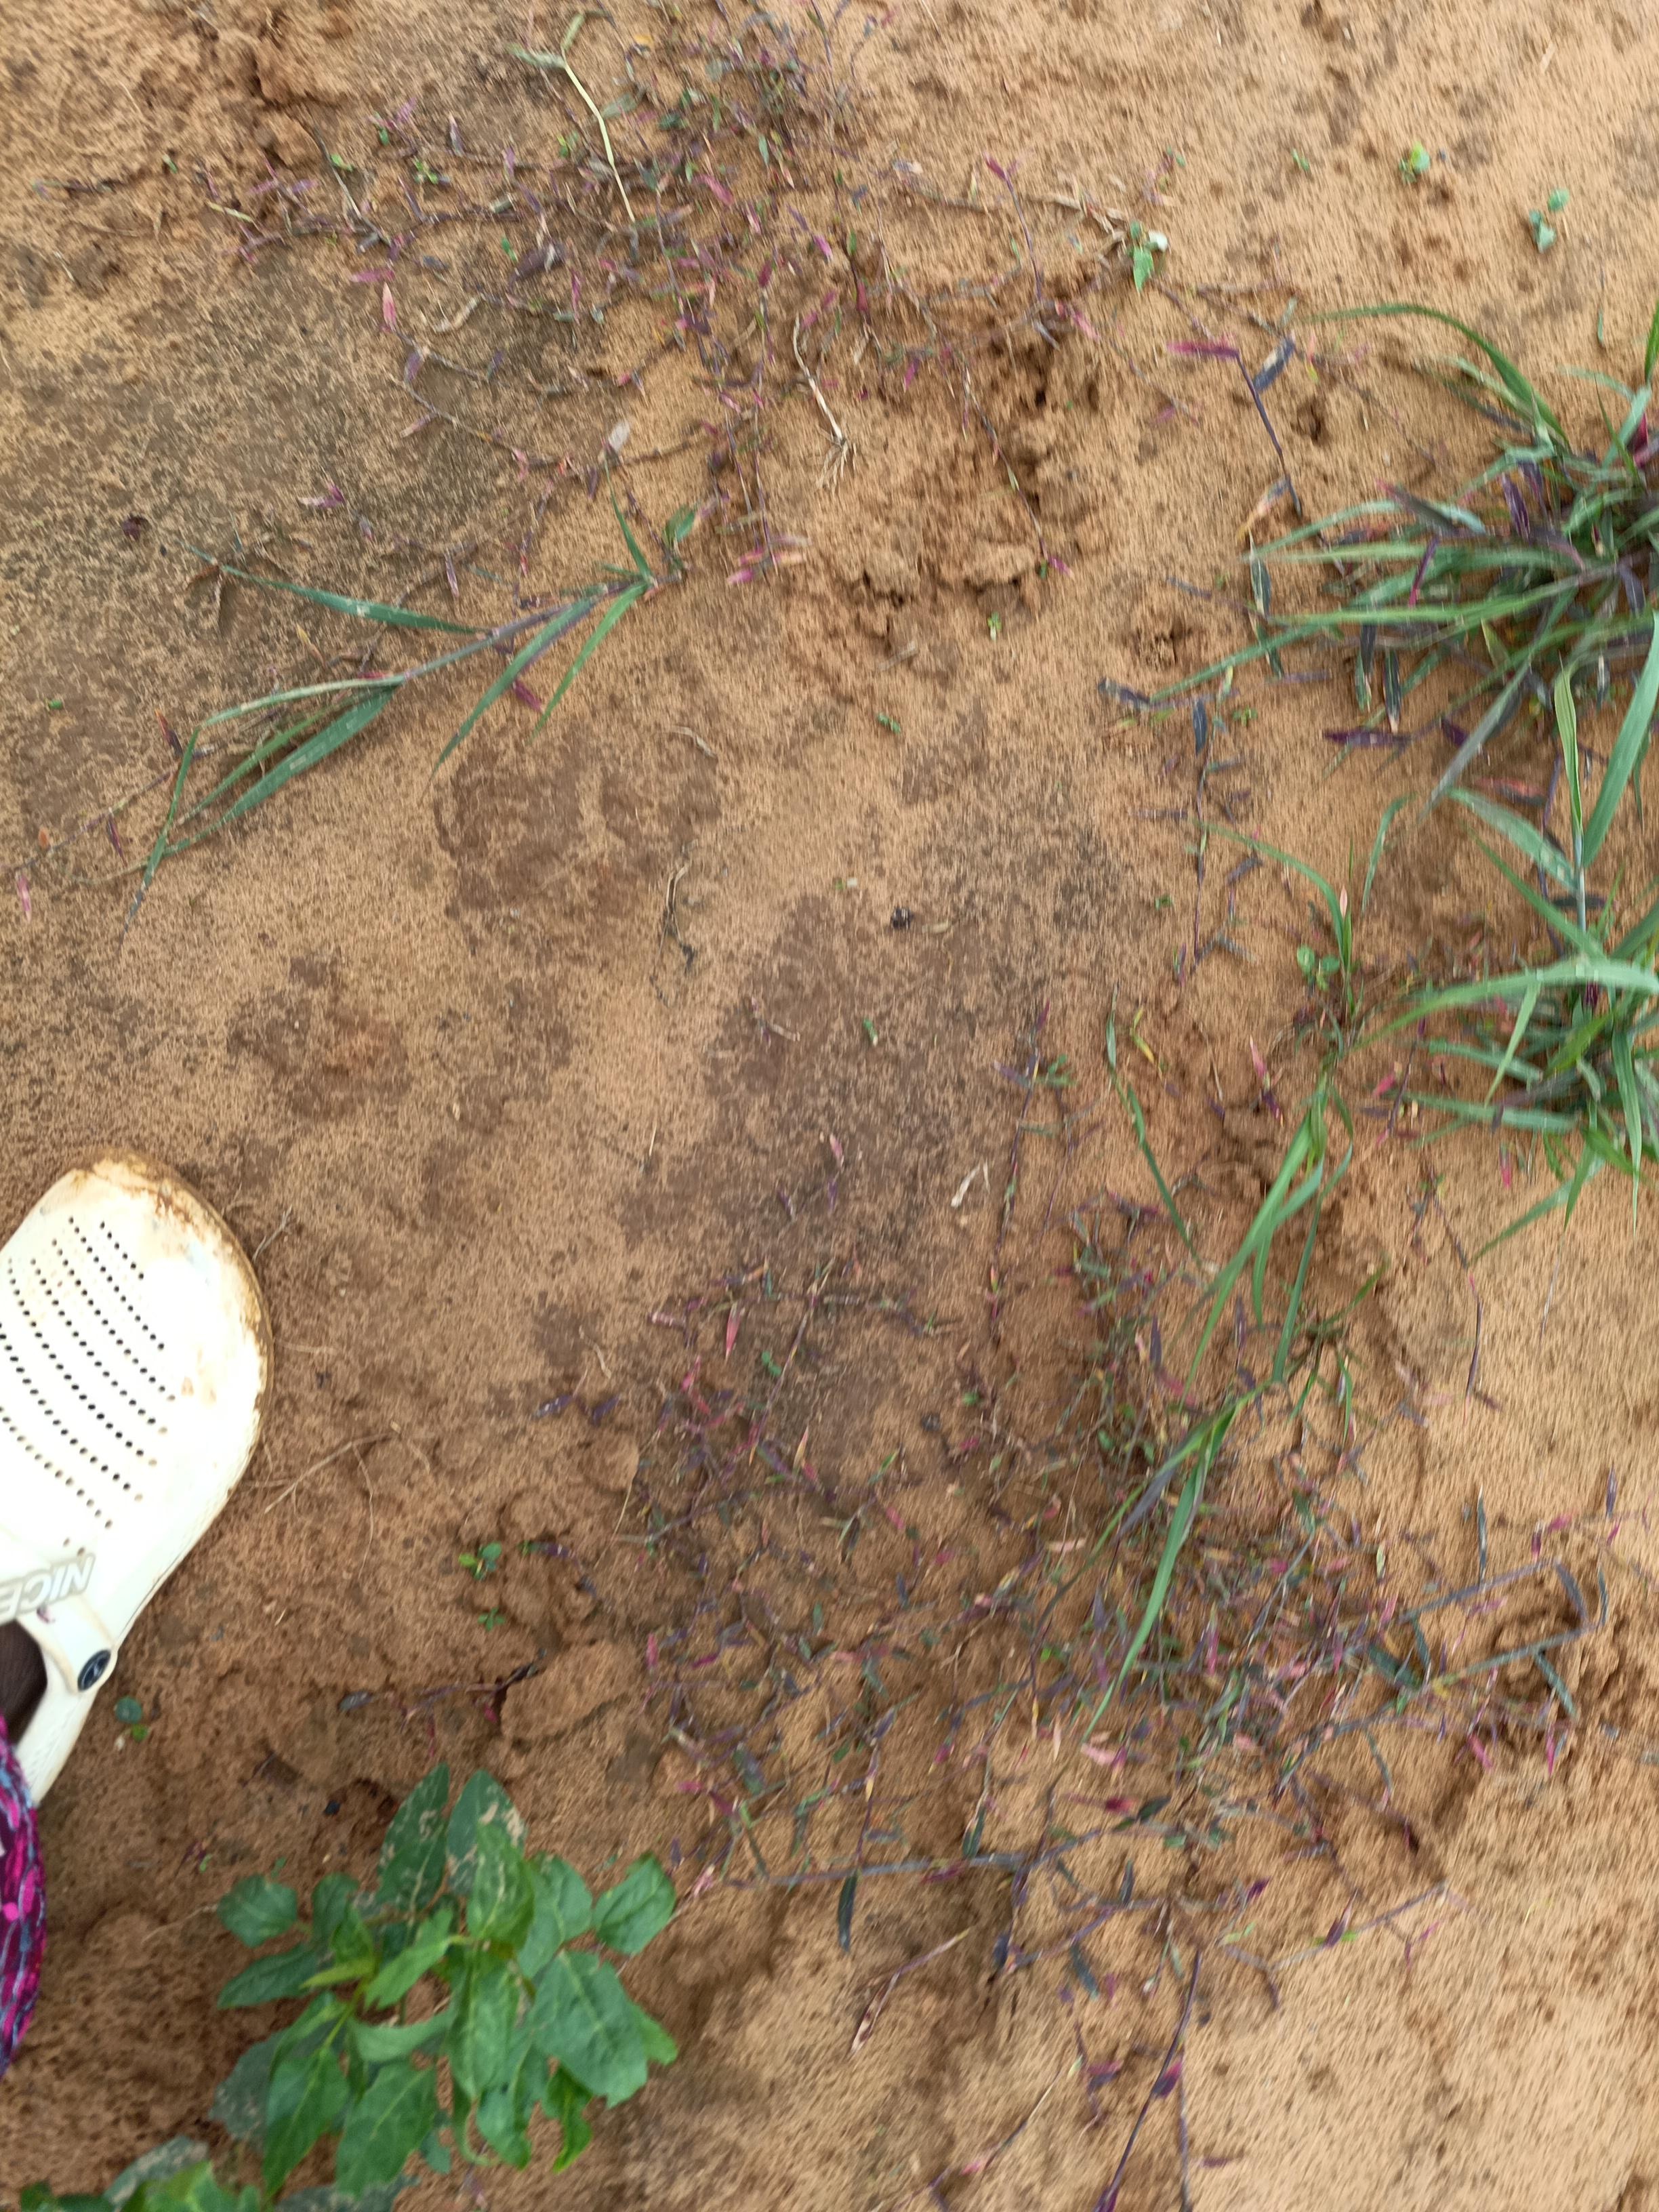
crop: cowpea
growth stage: emergence
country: Nigeria
